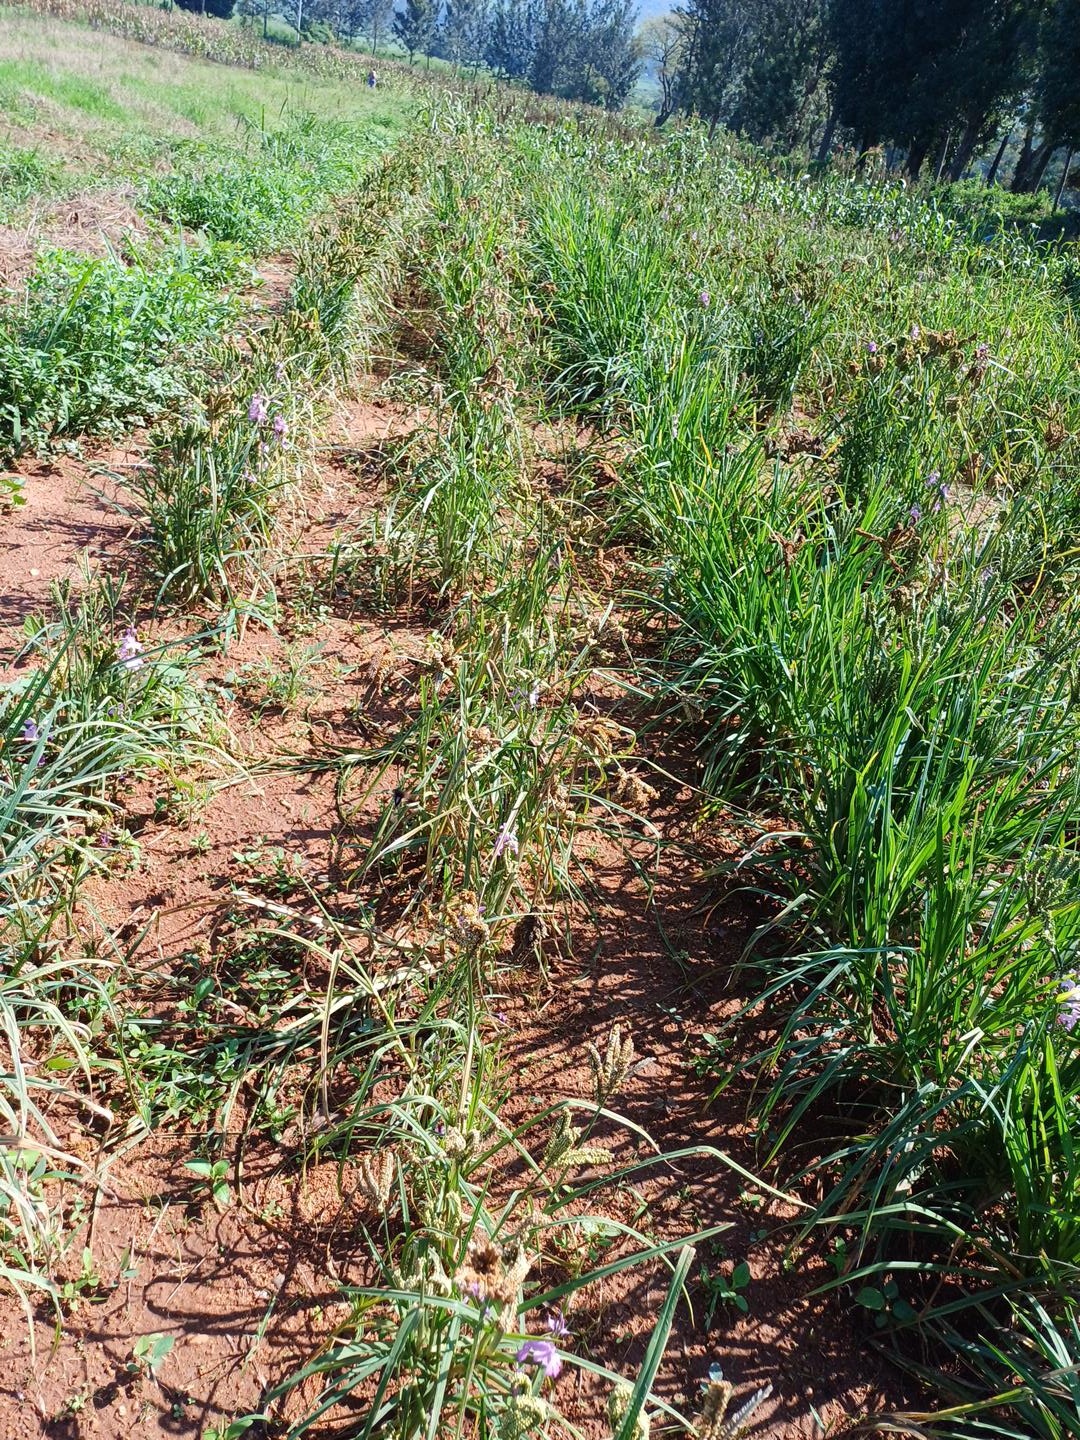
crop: finger millet
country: Kenya
